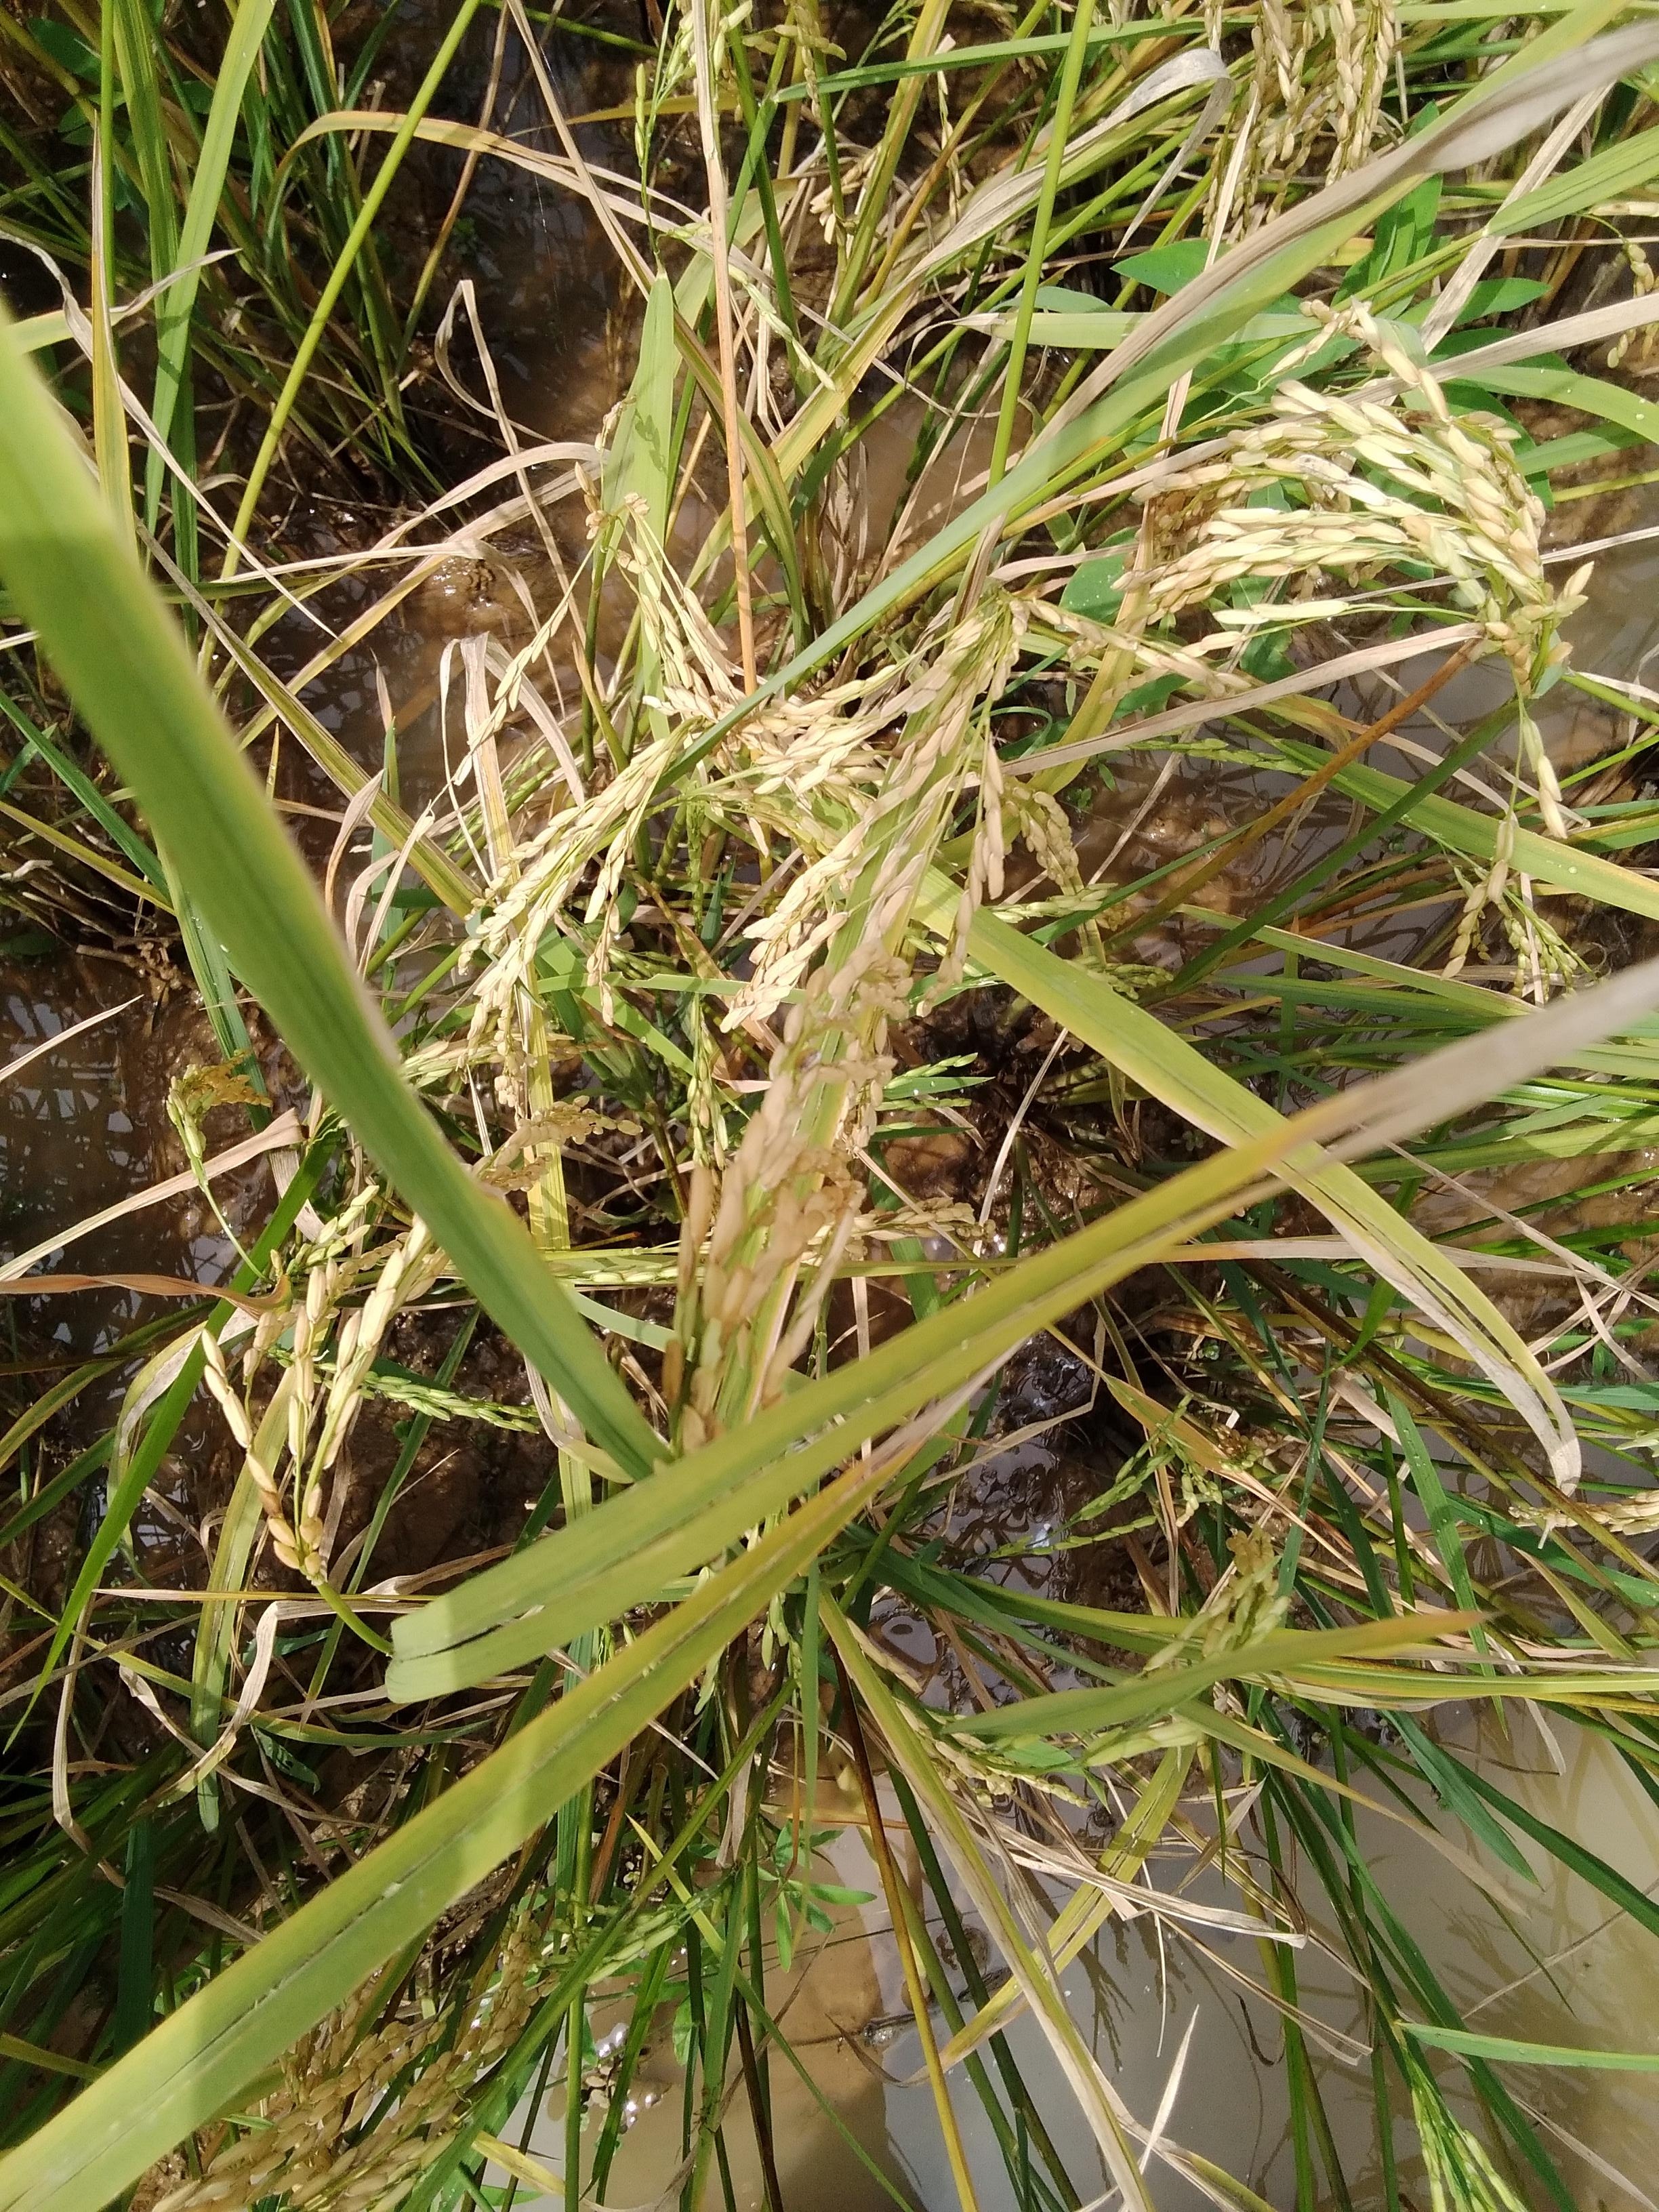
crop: rice
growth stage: ripening
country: Nigeria
